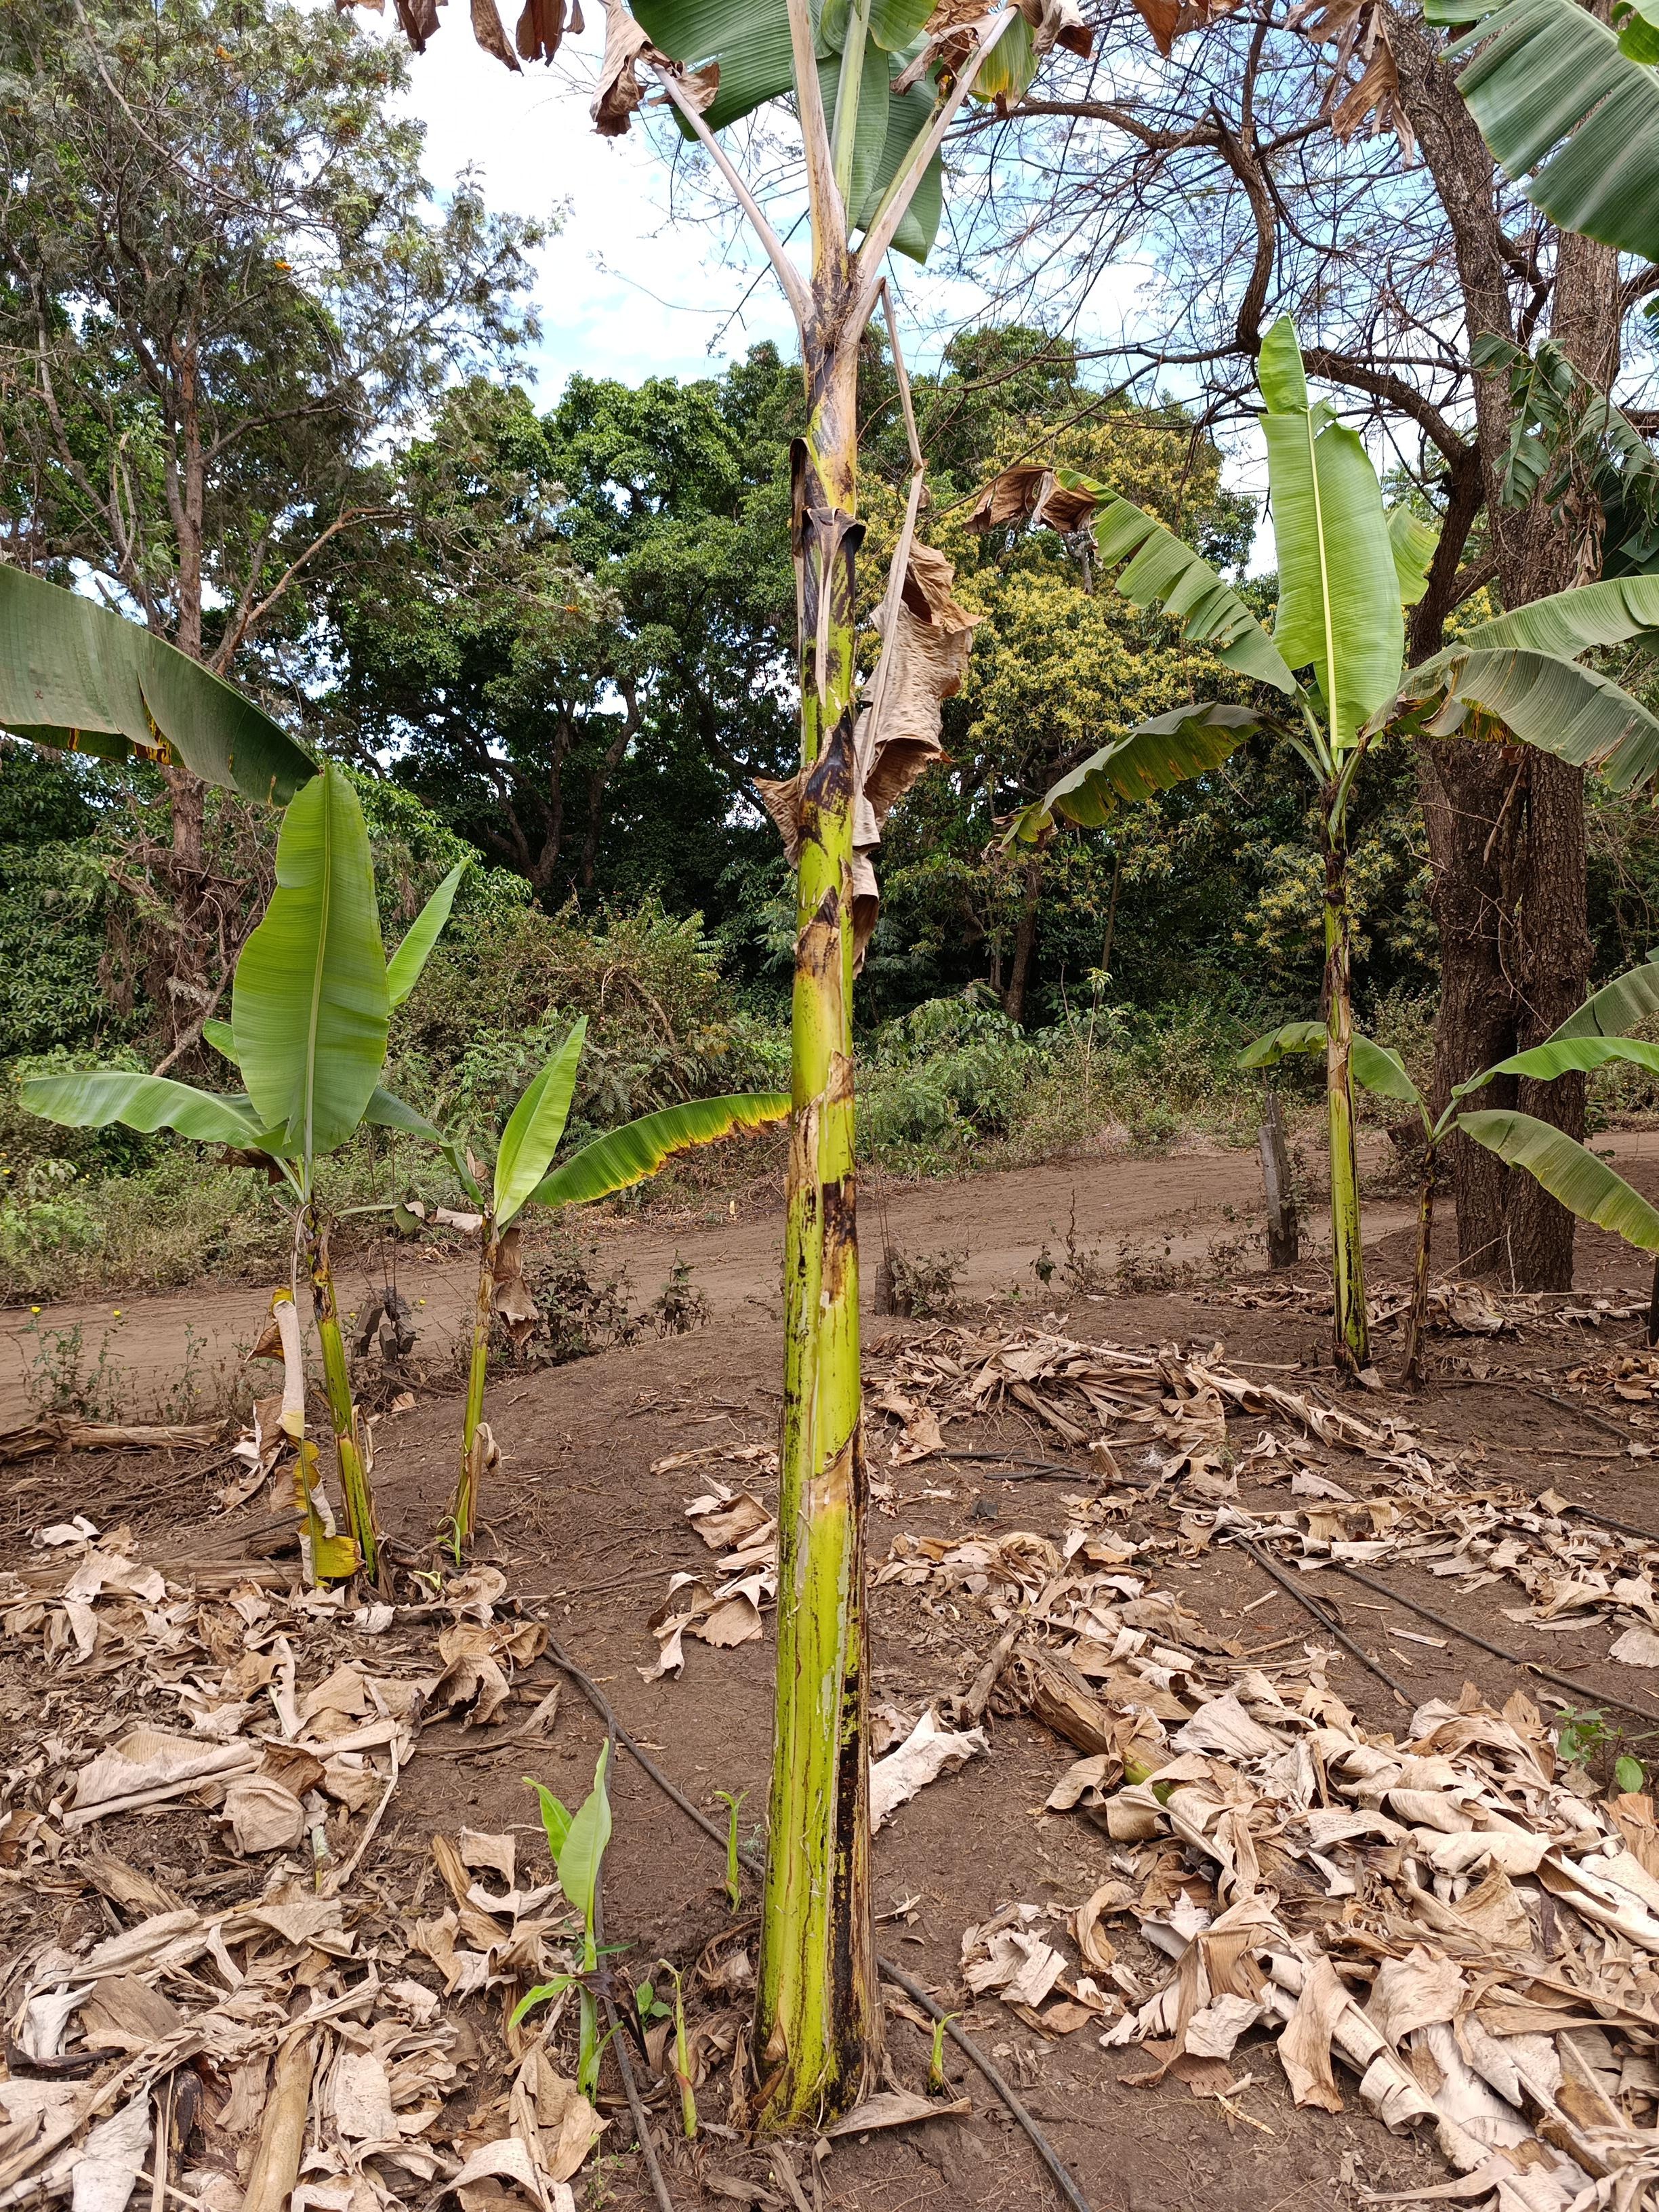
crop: banana
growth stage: vegetative
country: Tanzania
